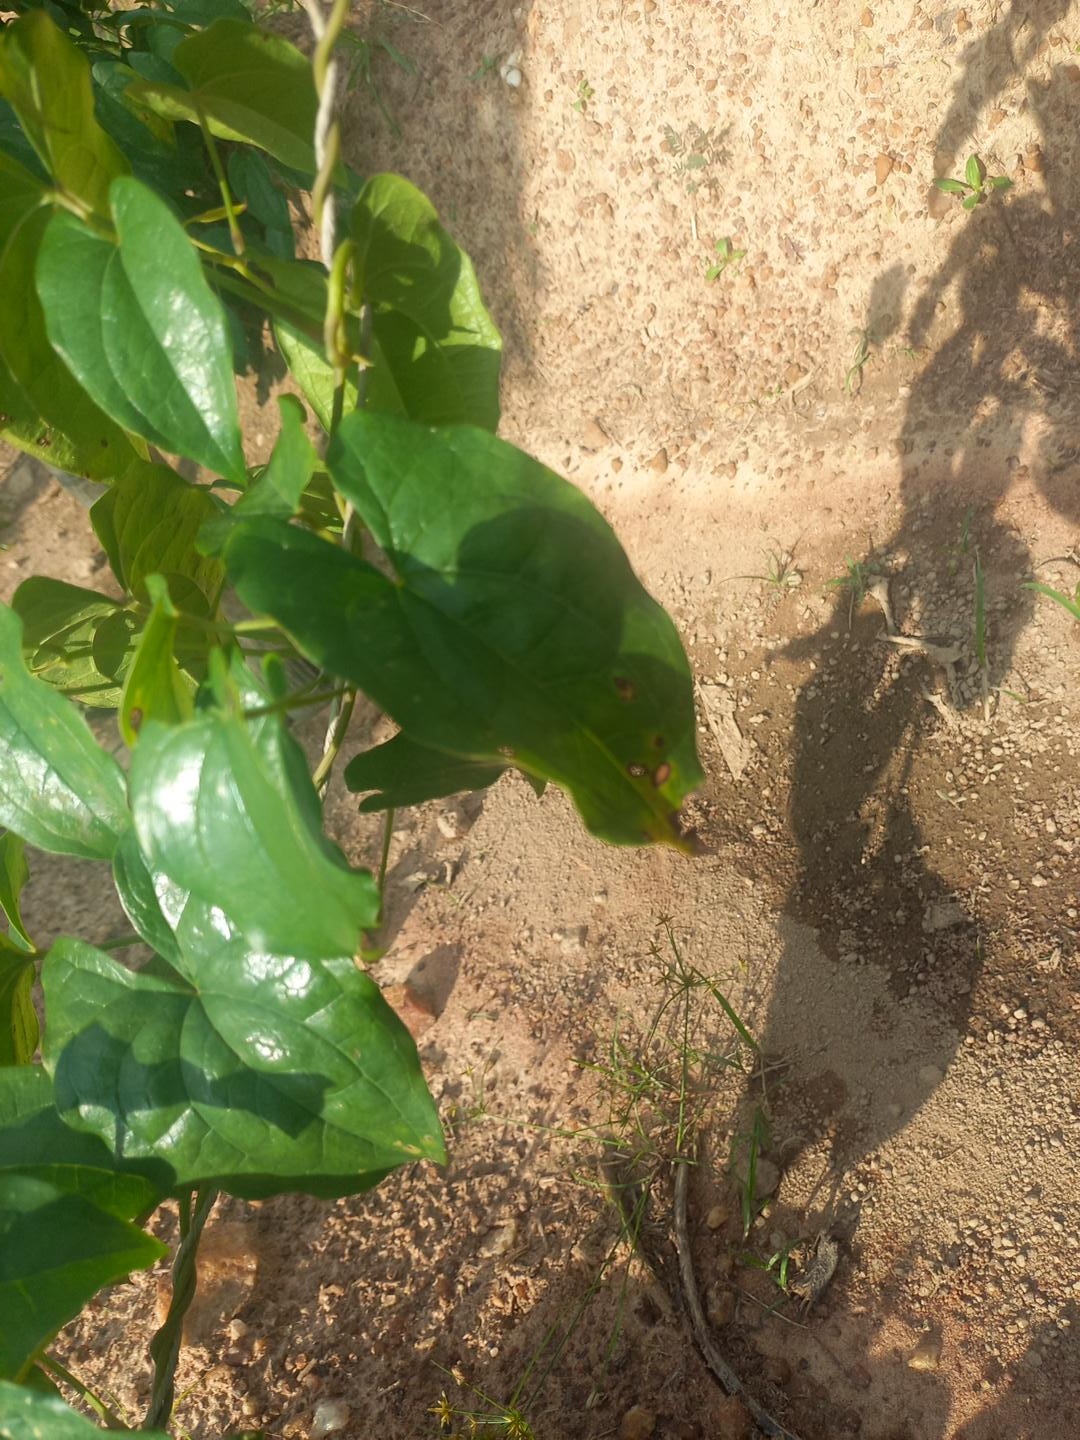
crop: yam
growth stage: vegetative
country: Nigeria
